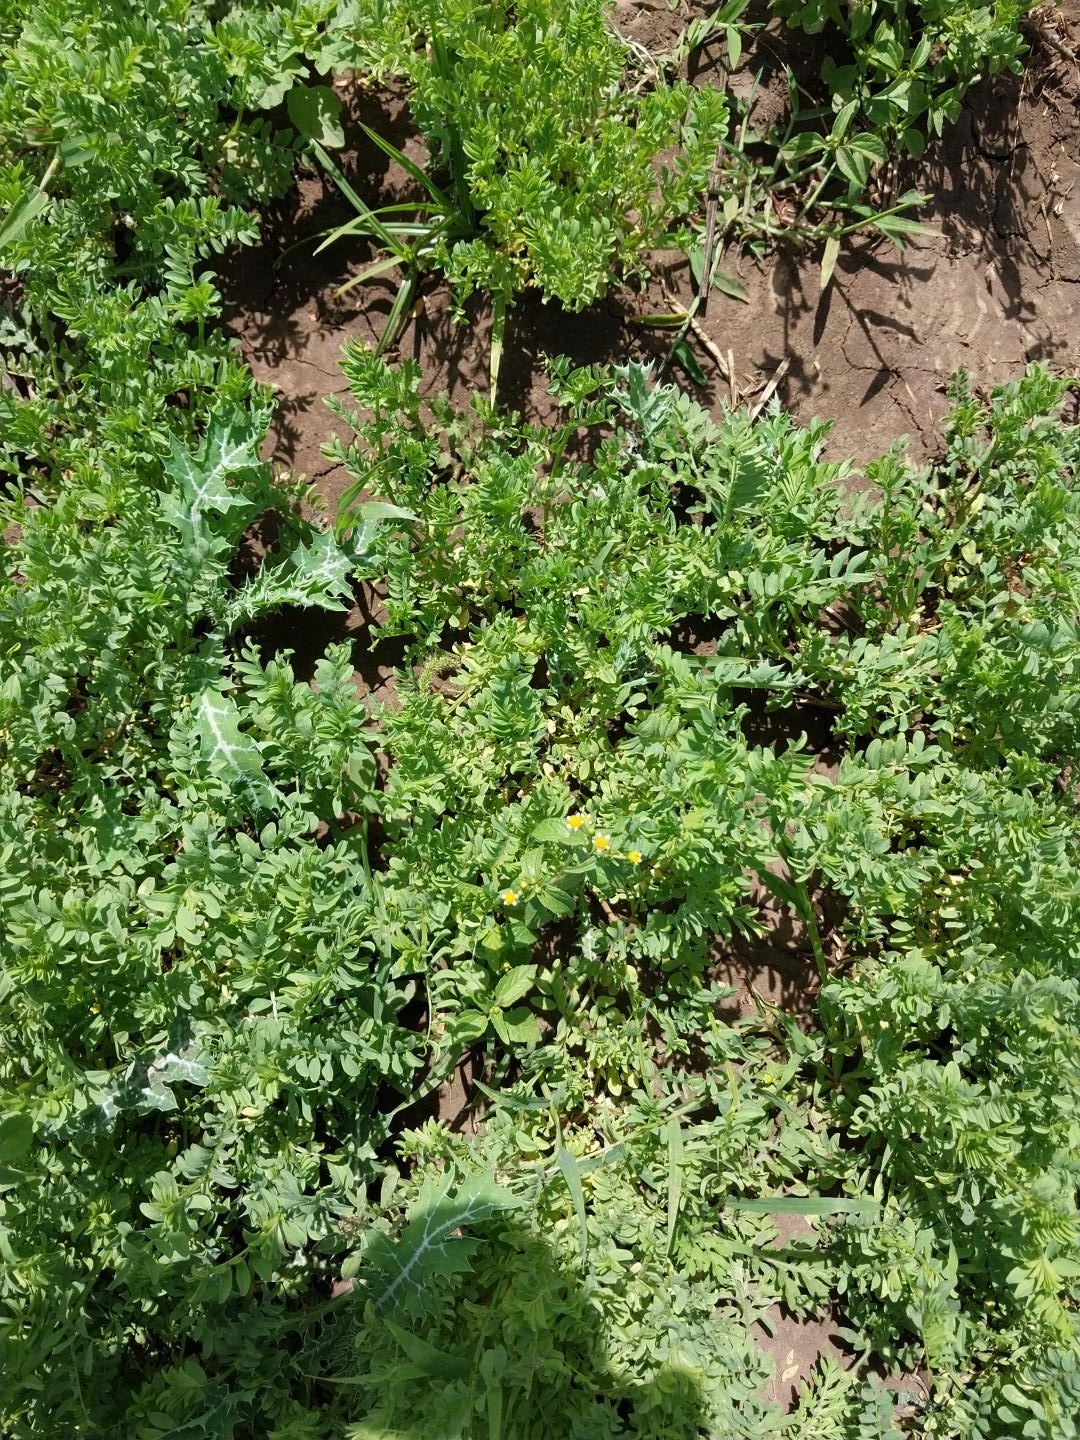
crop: lentil
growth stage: vegetative
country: Tanzania
